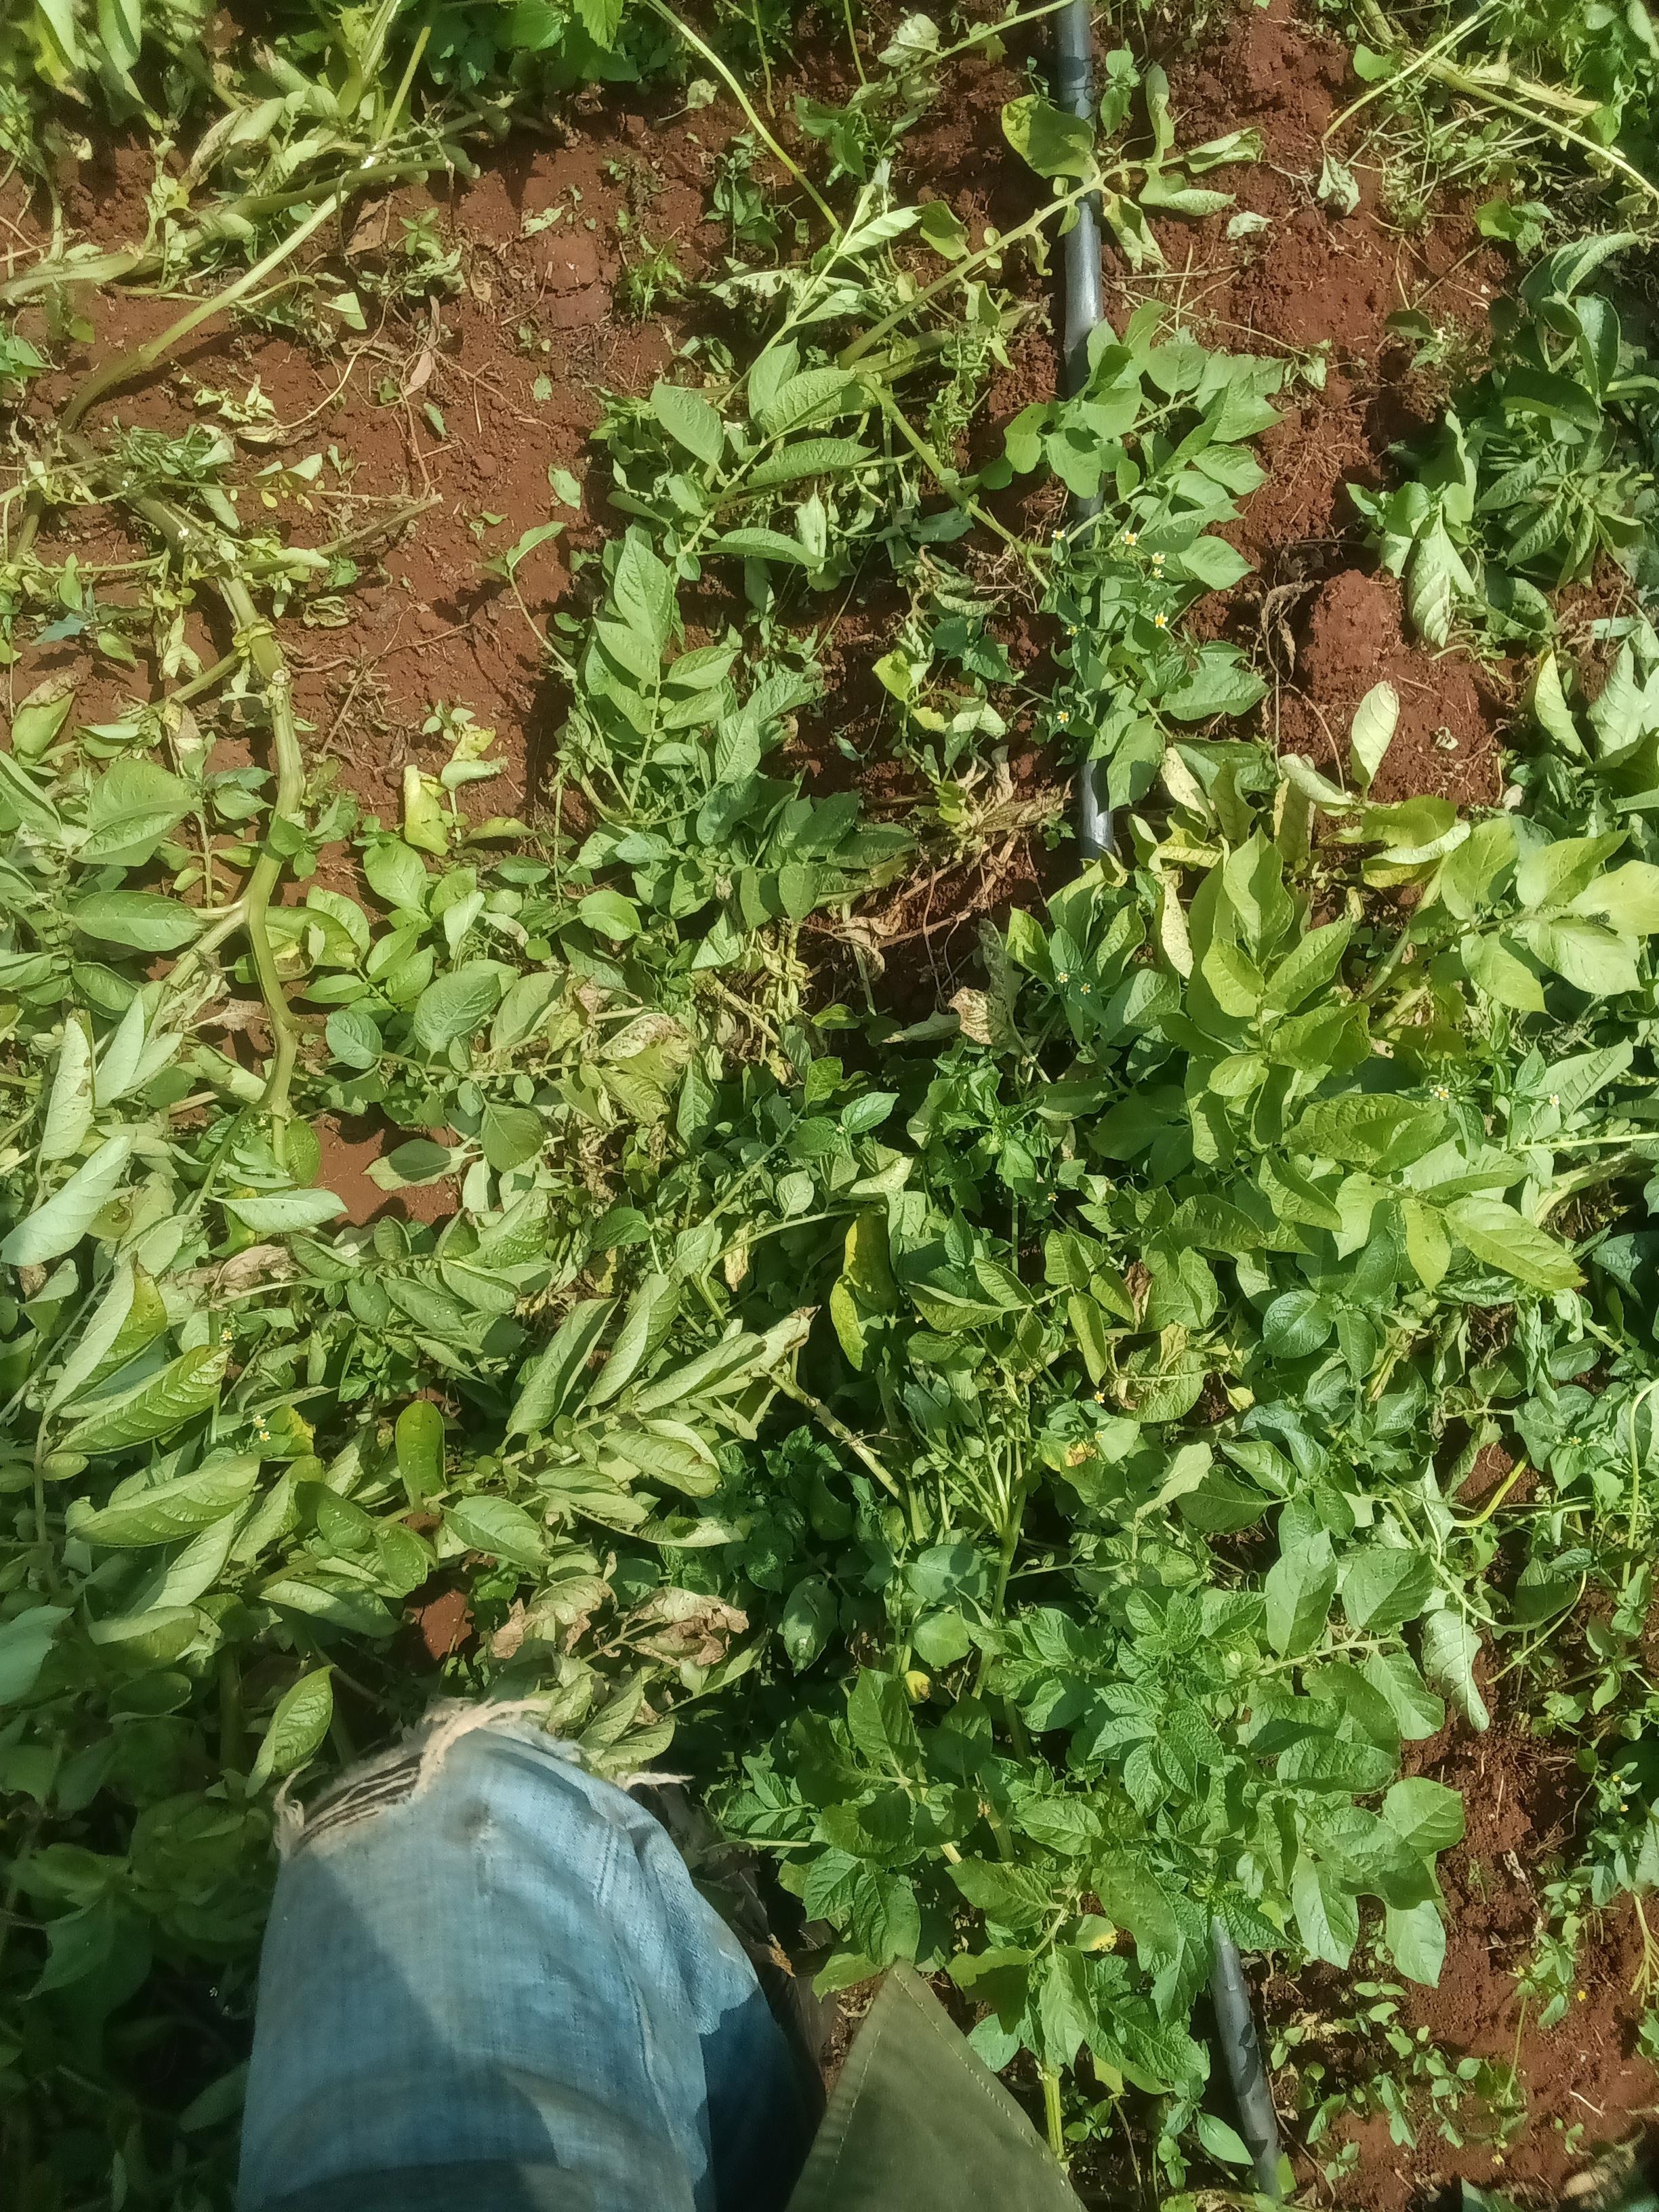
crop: potato
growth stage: maturity
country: Kenya
